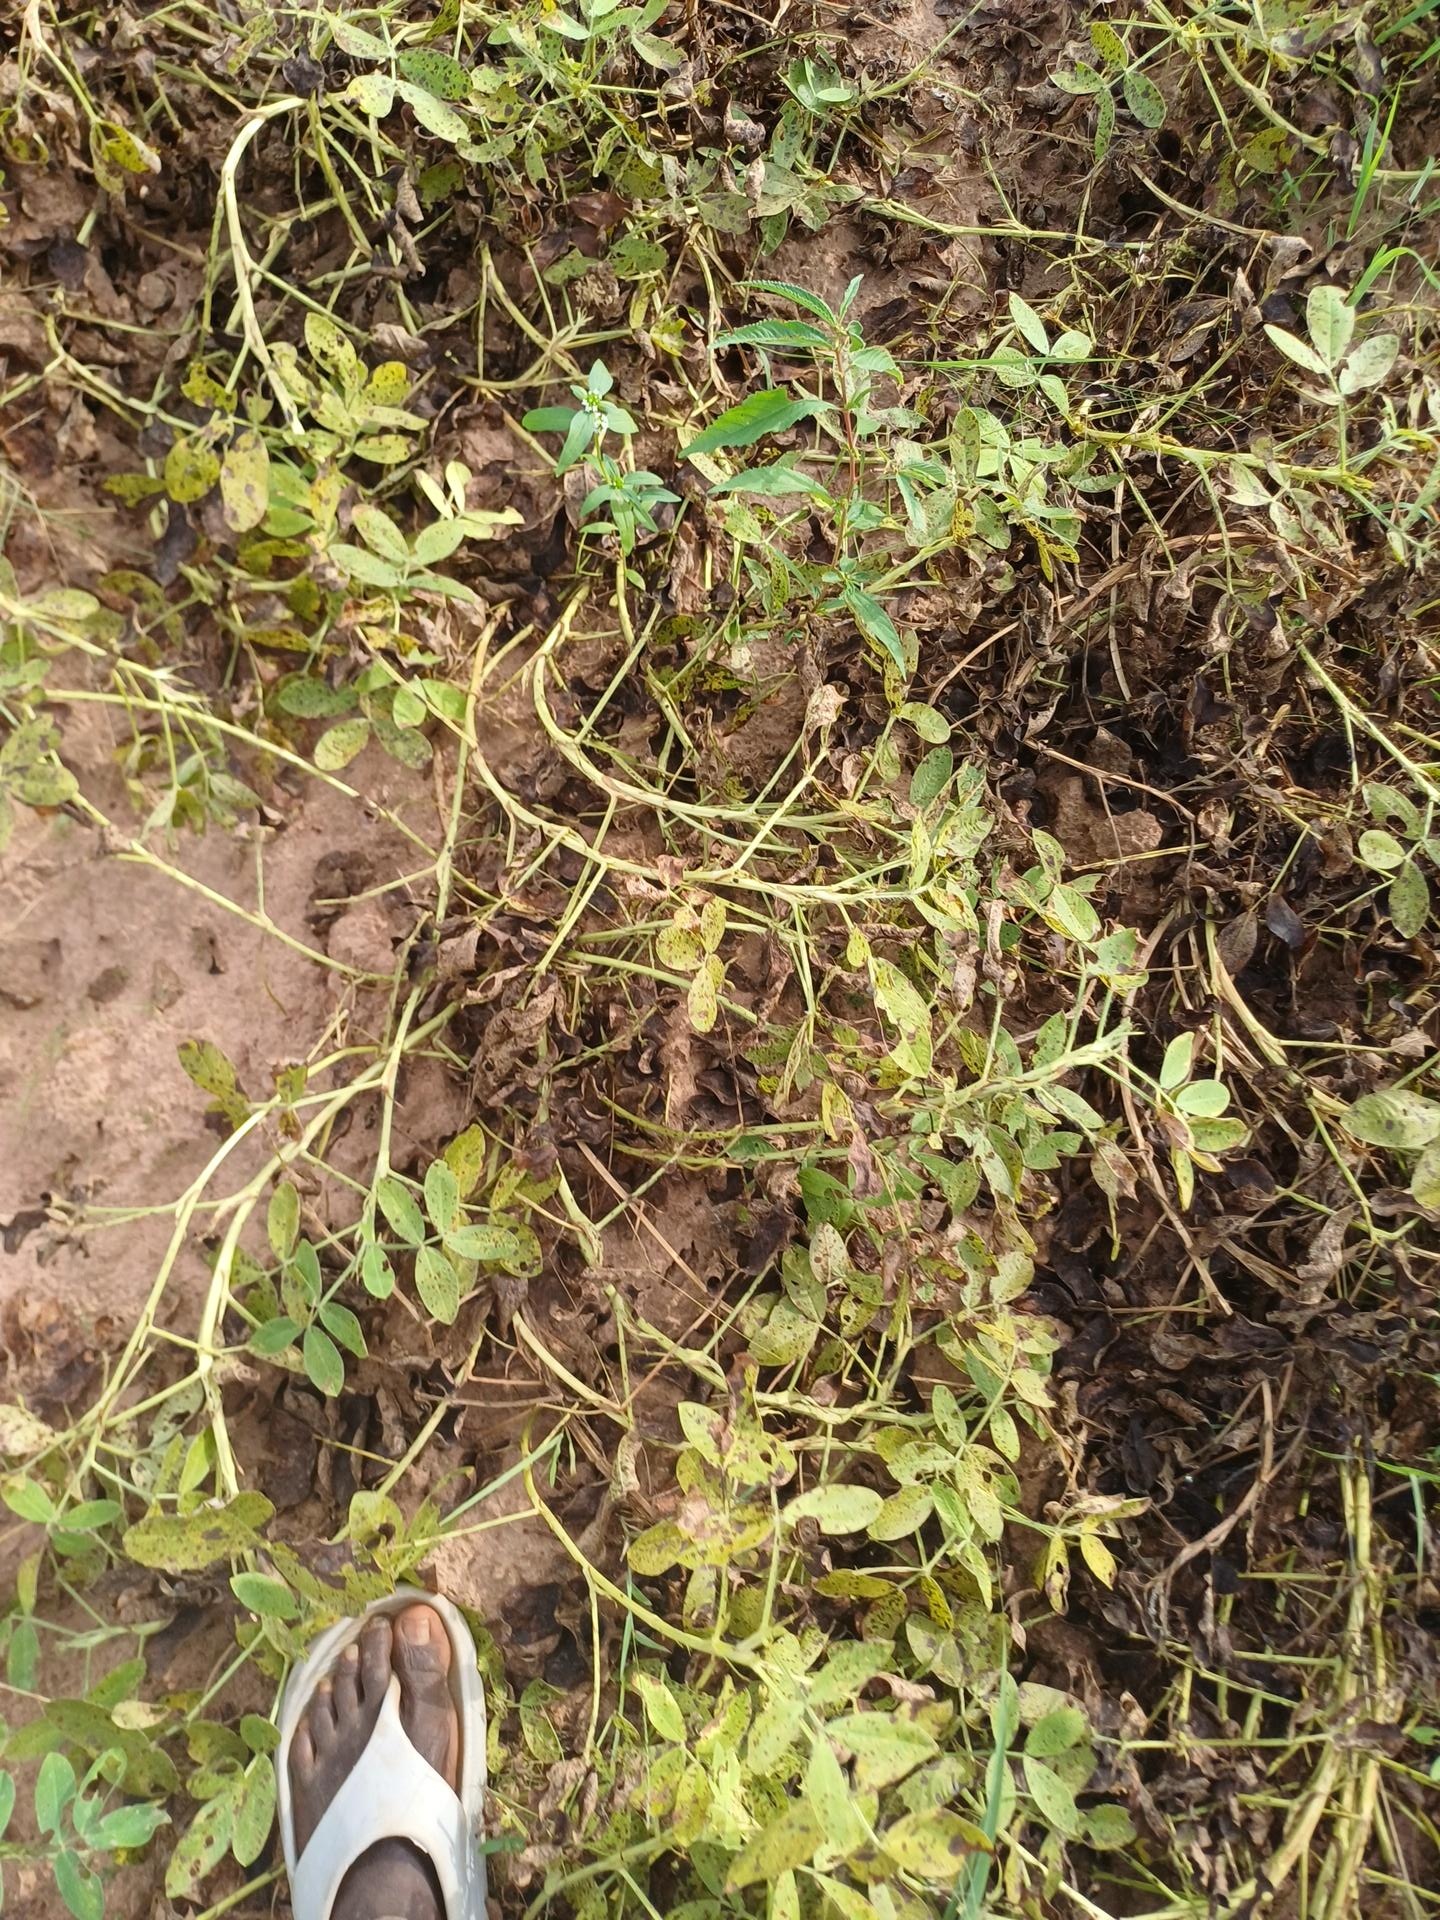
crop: groundnut
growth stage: flowering
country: Senegal
